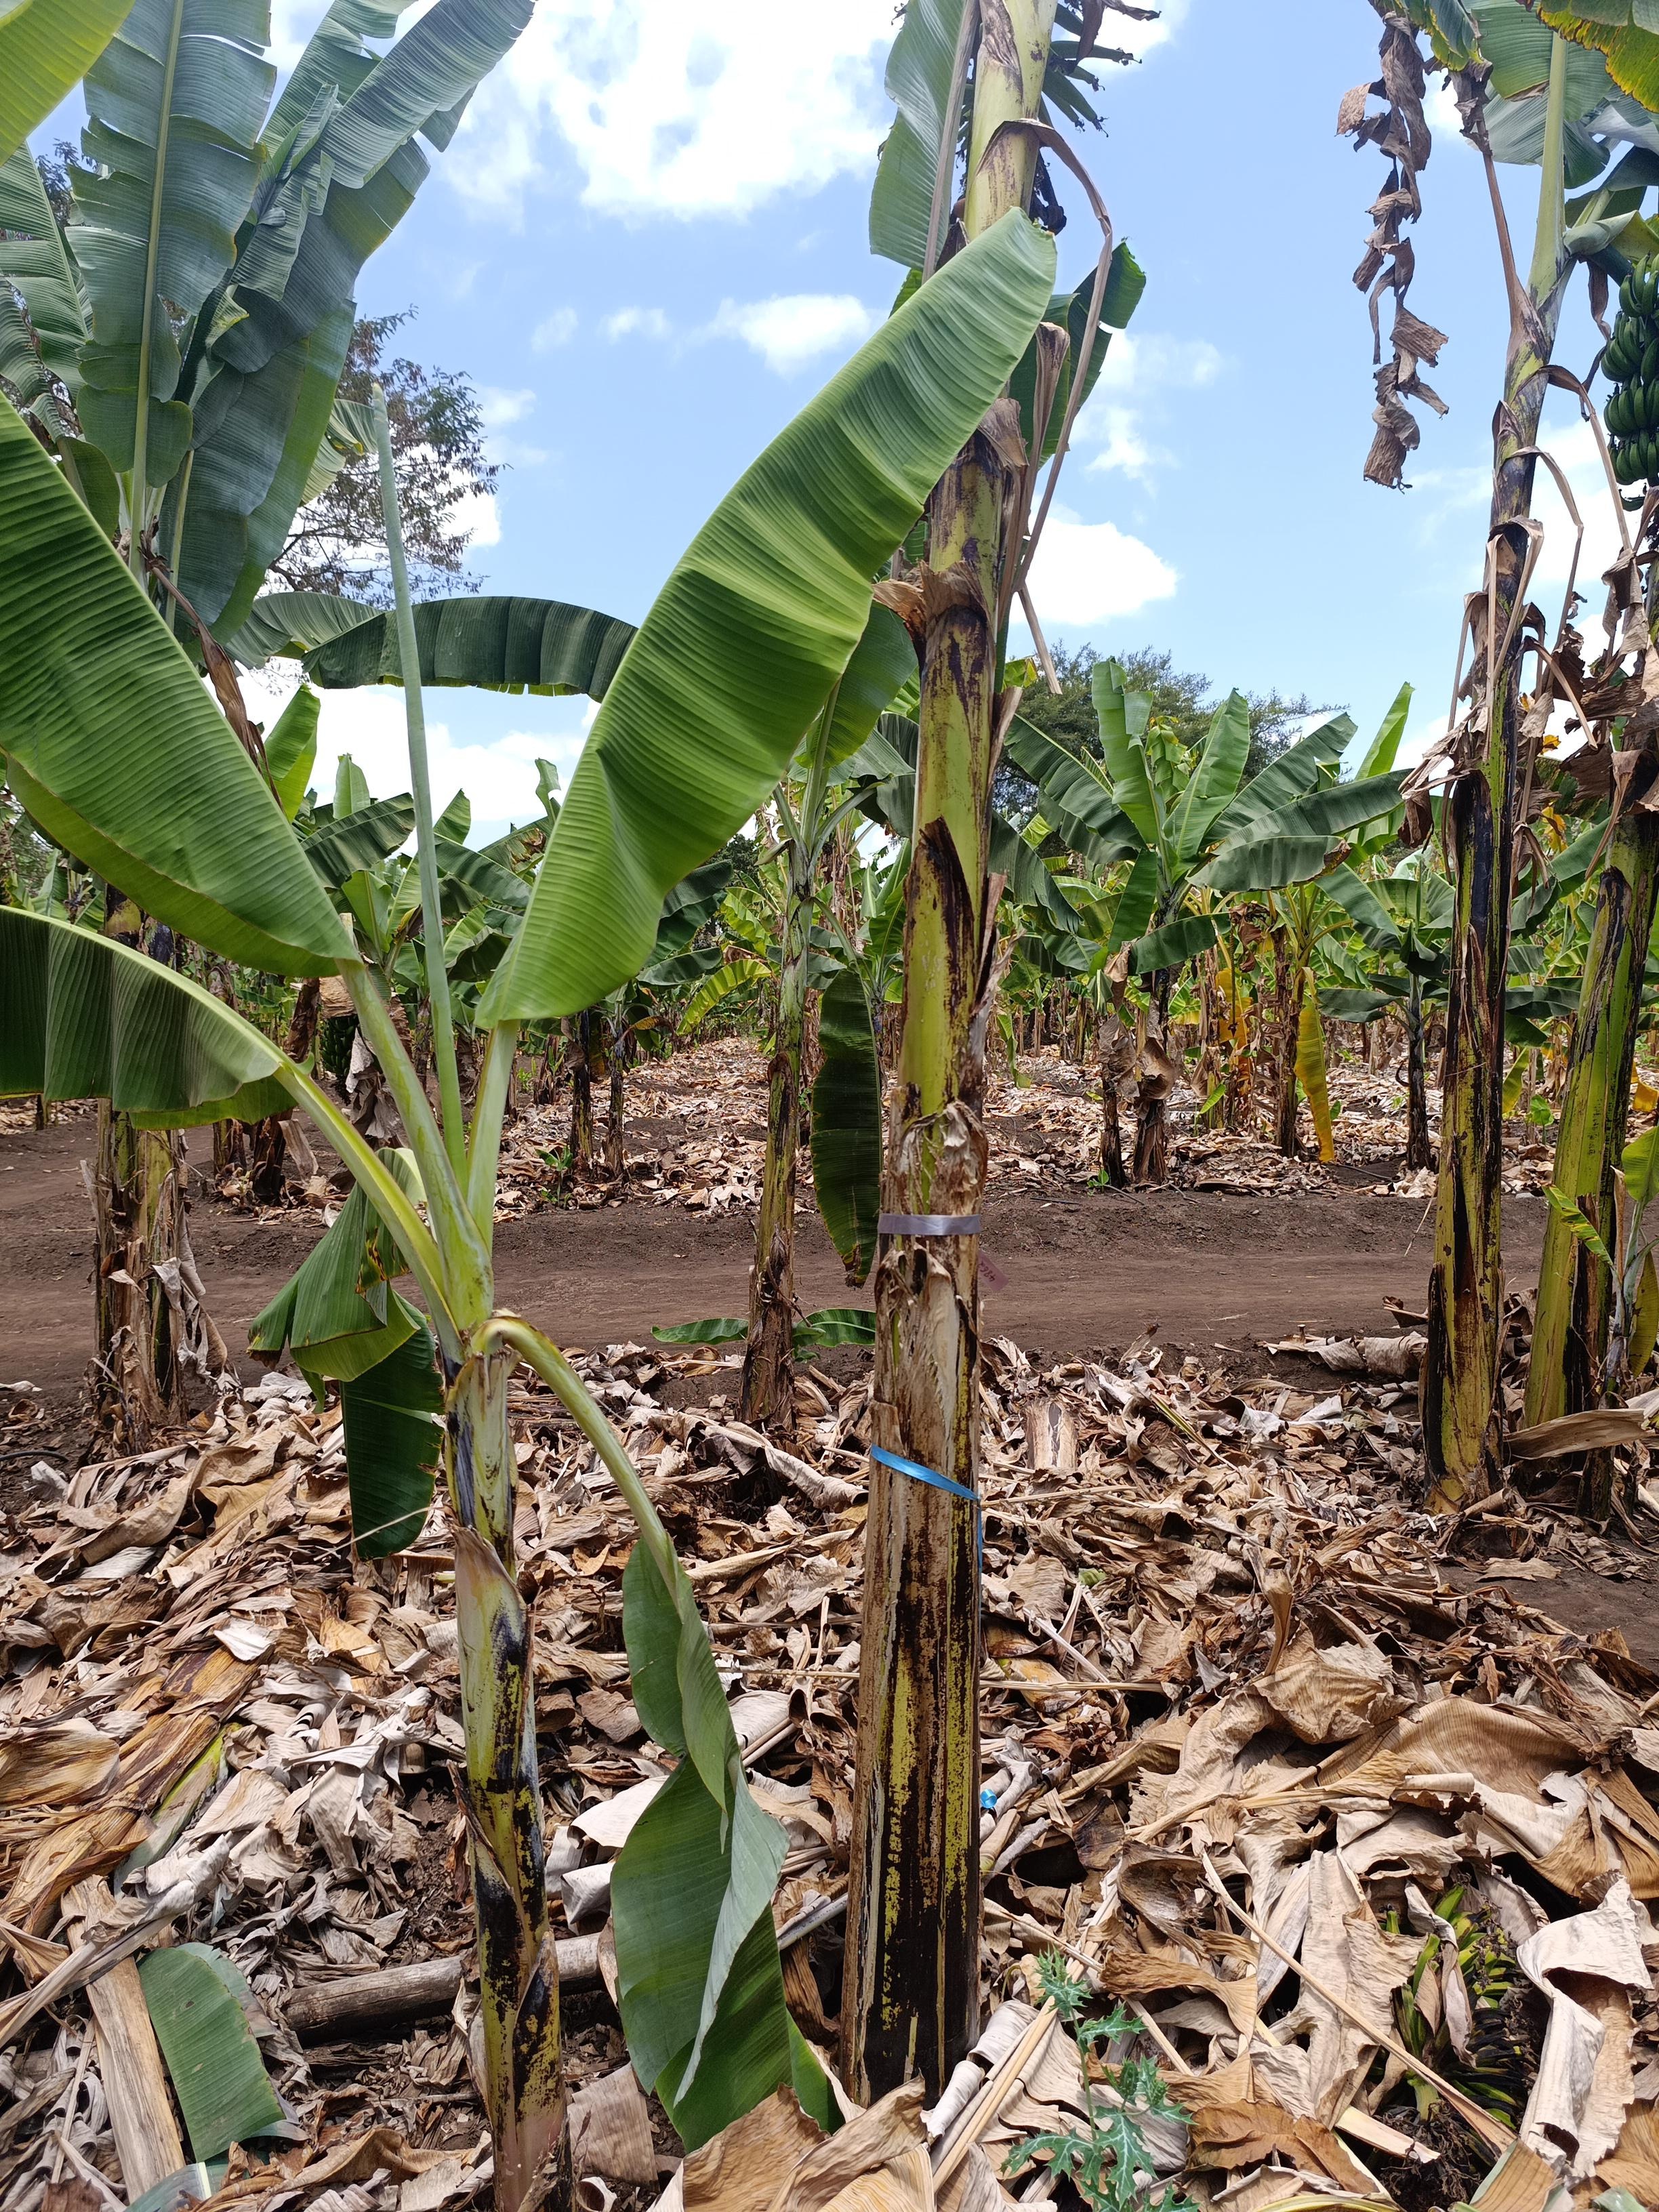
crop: banana
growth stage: development fruit
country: Tanzania
